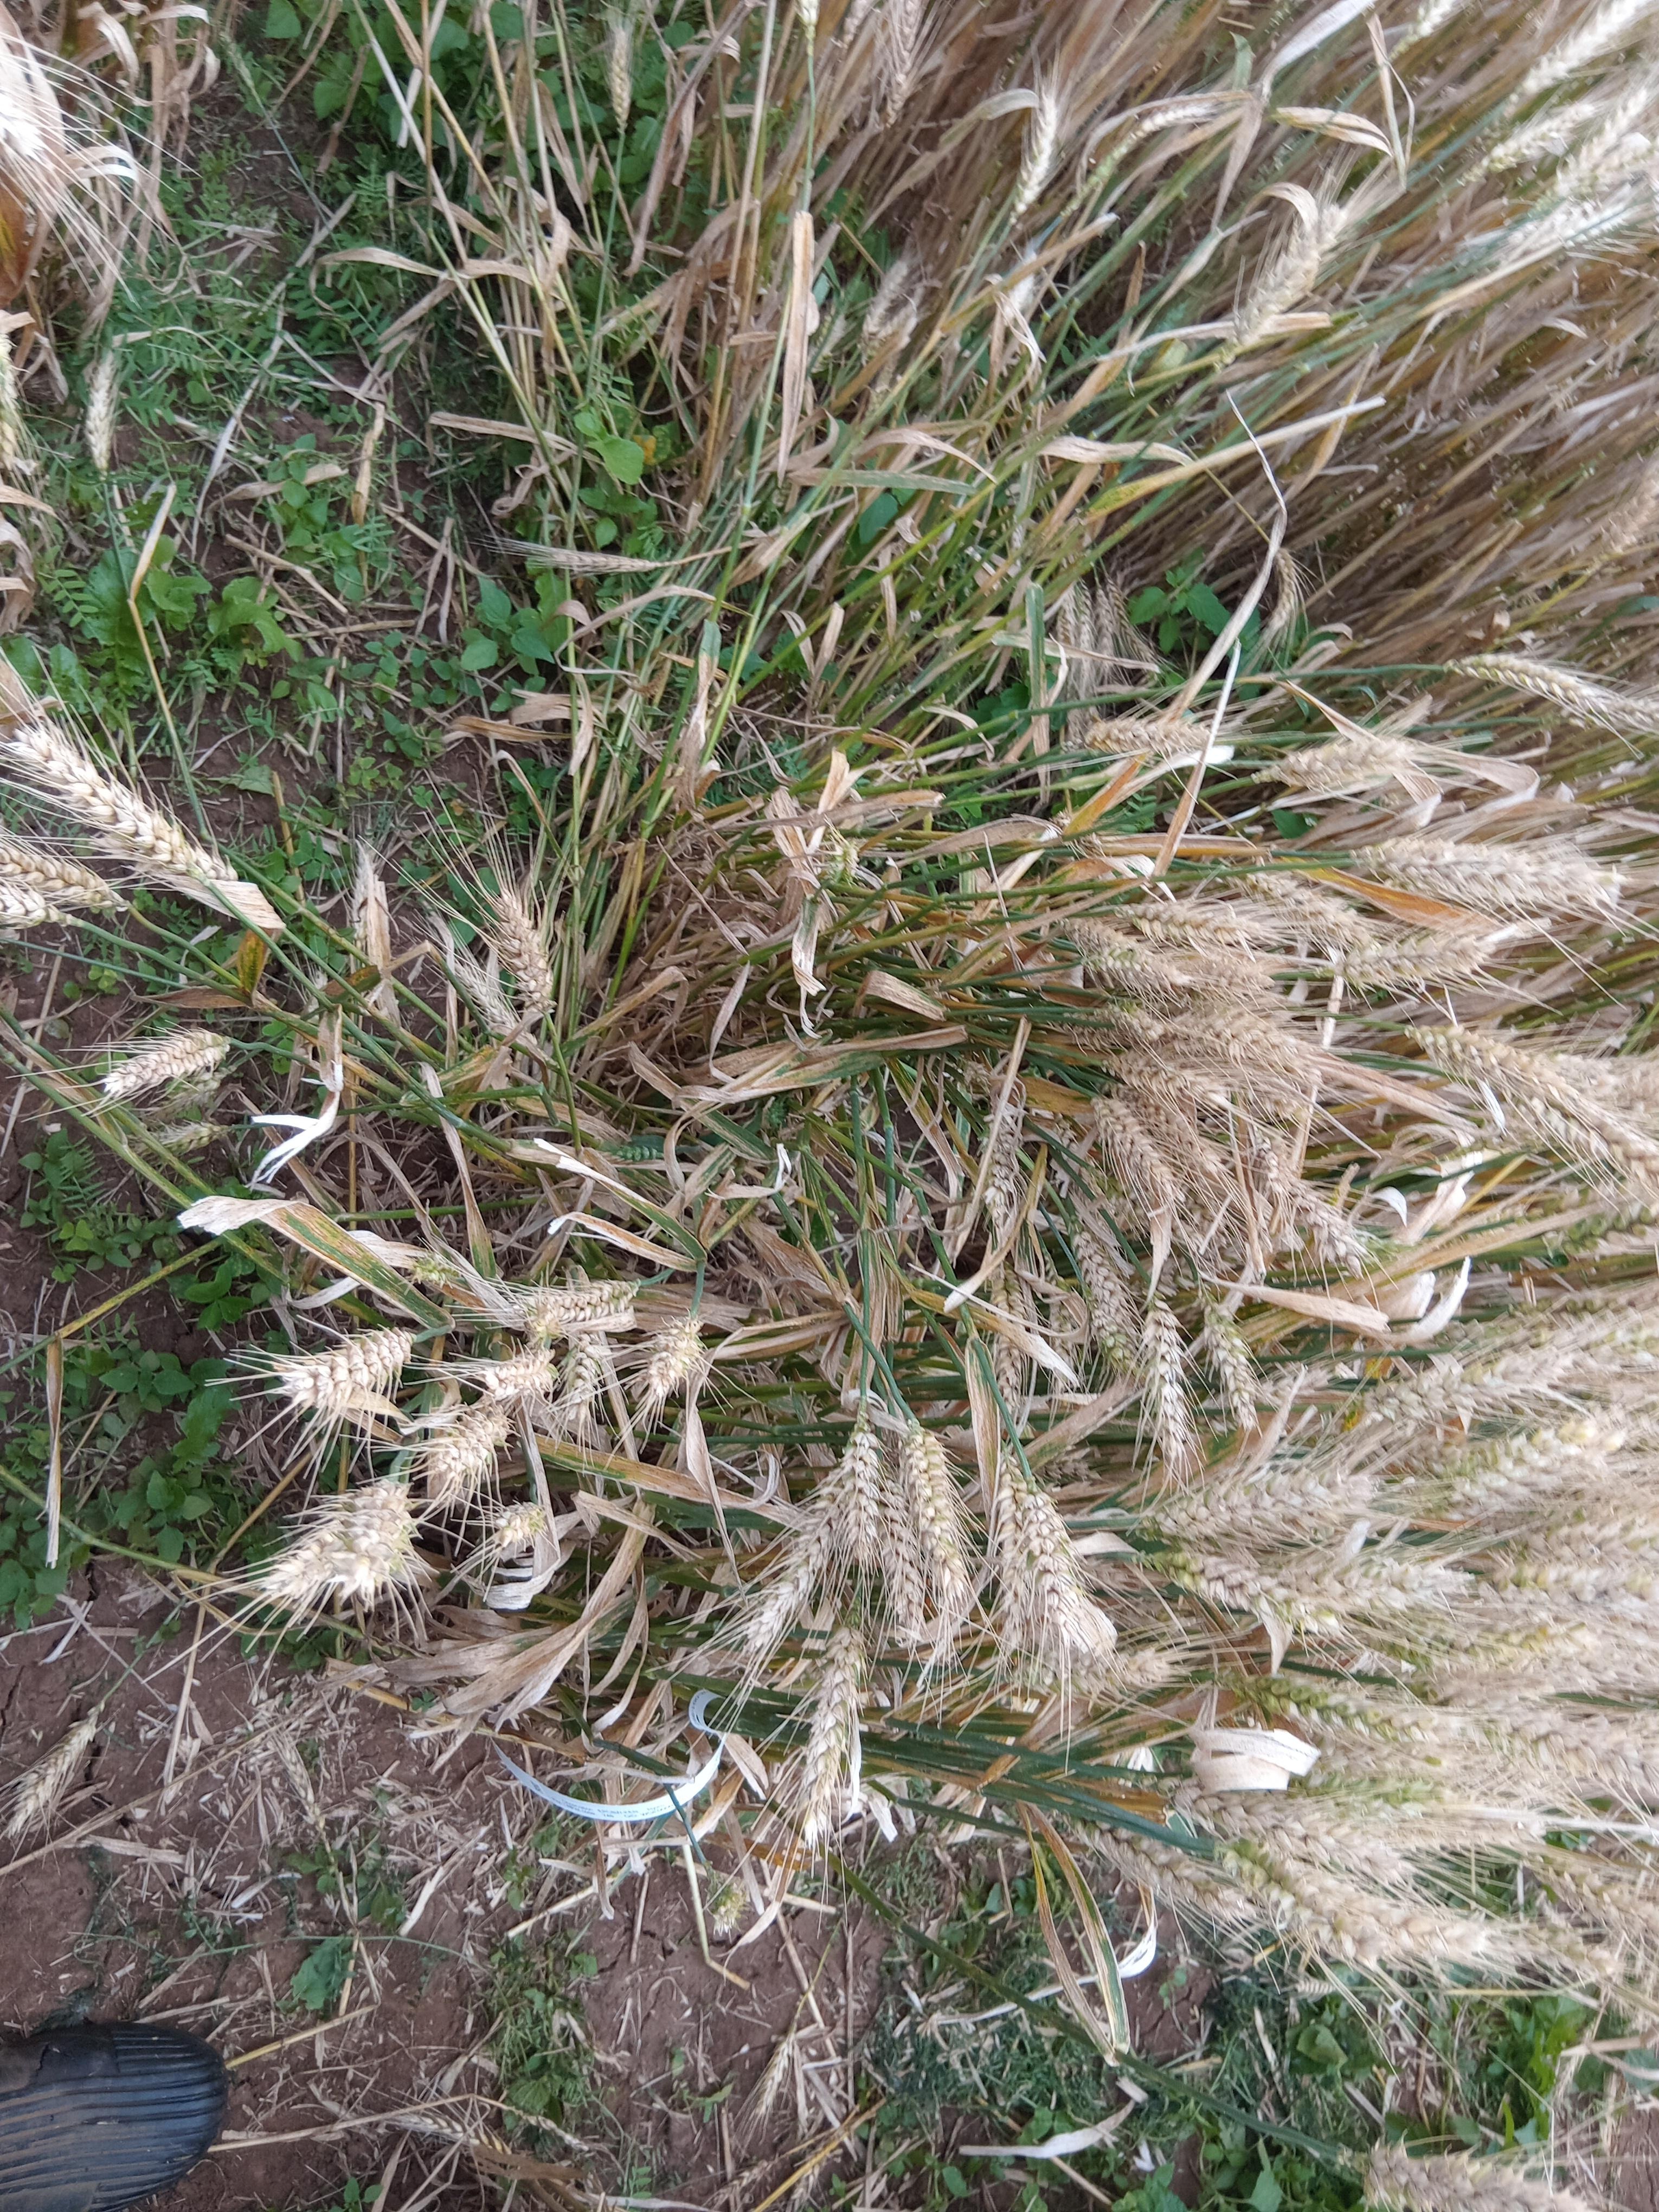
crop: wheat
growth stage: maturity
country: Kenya
